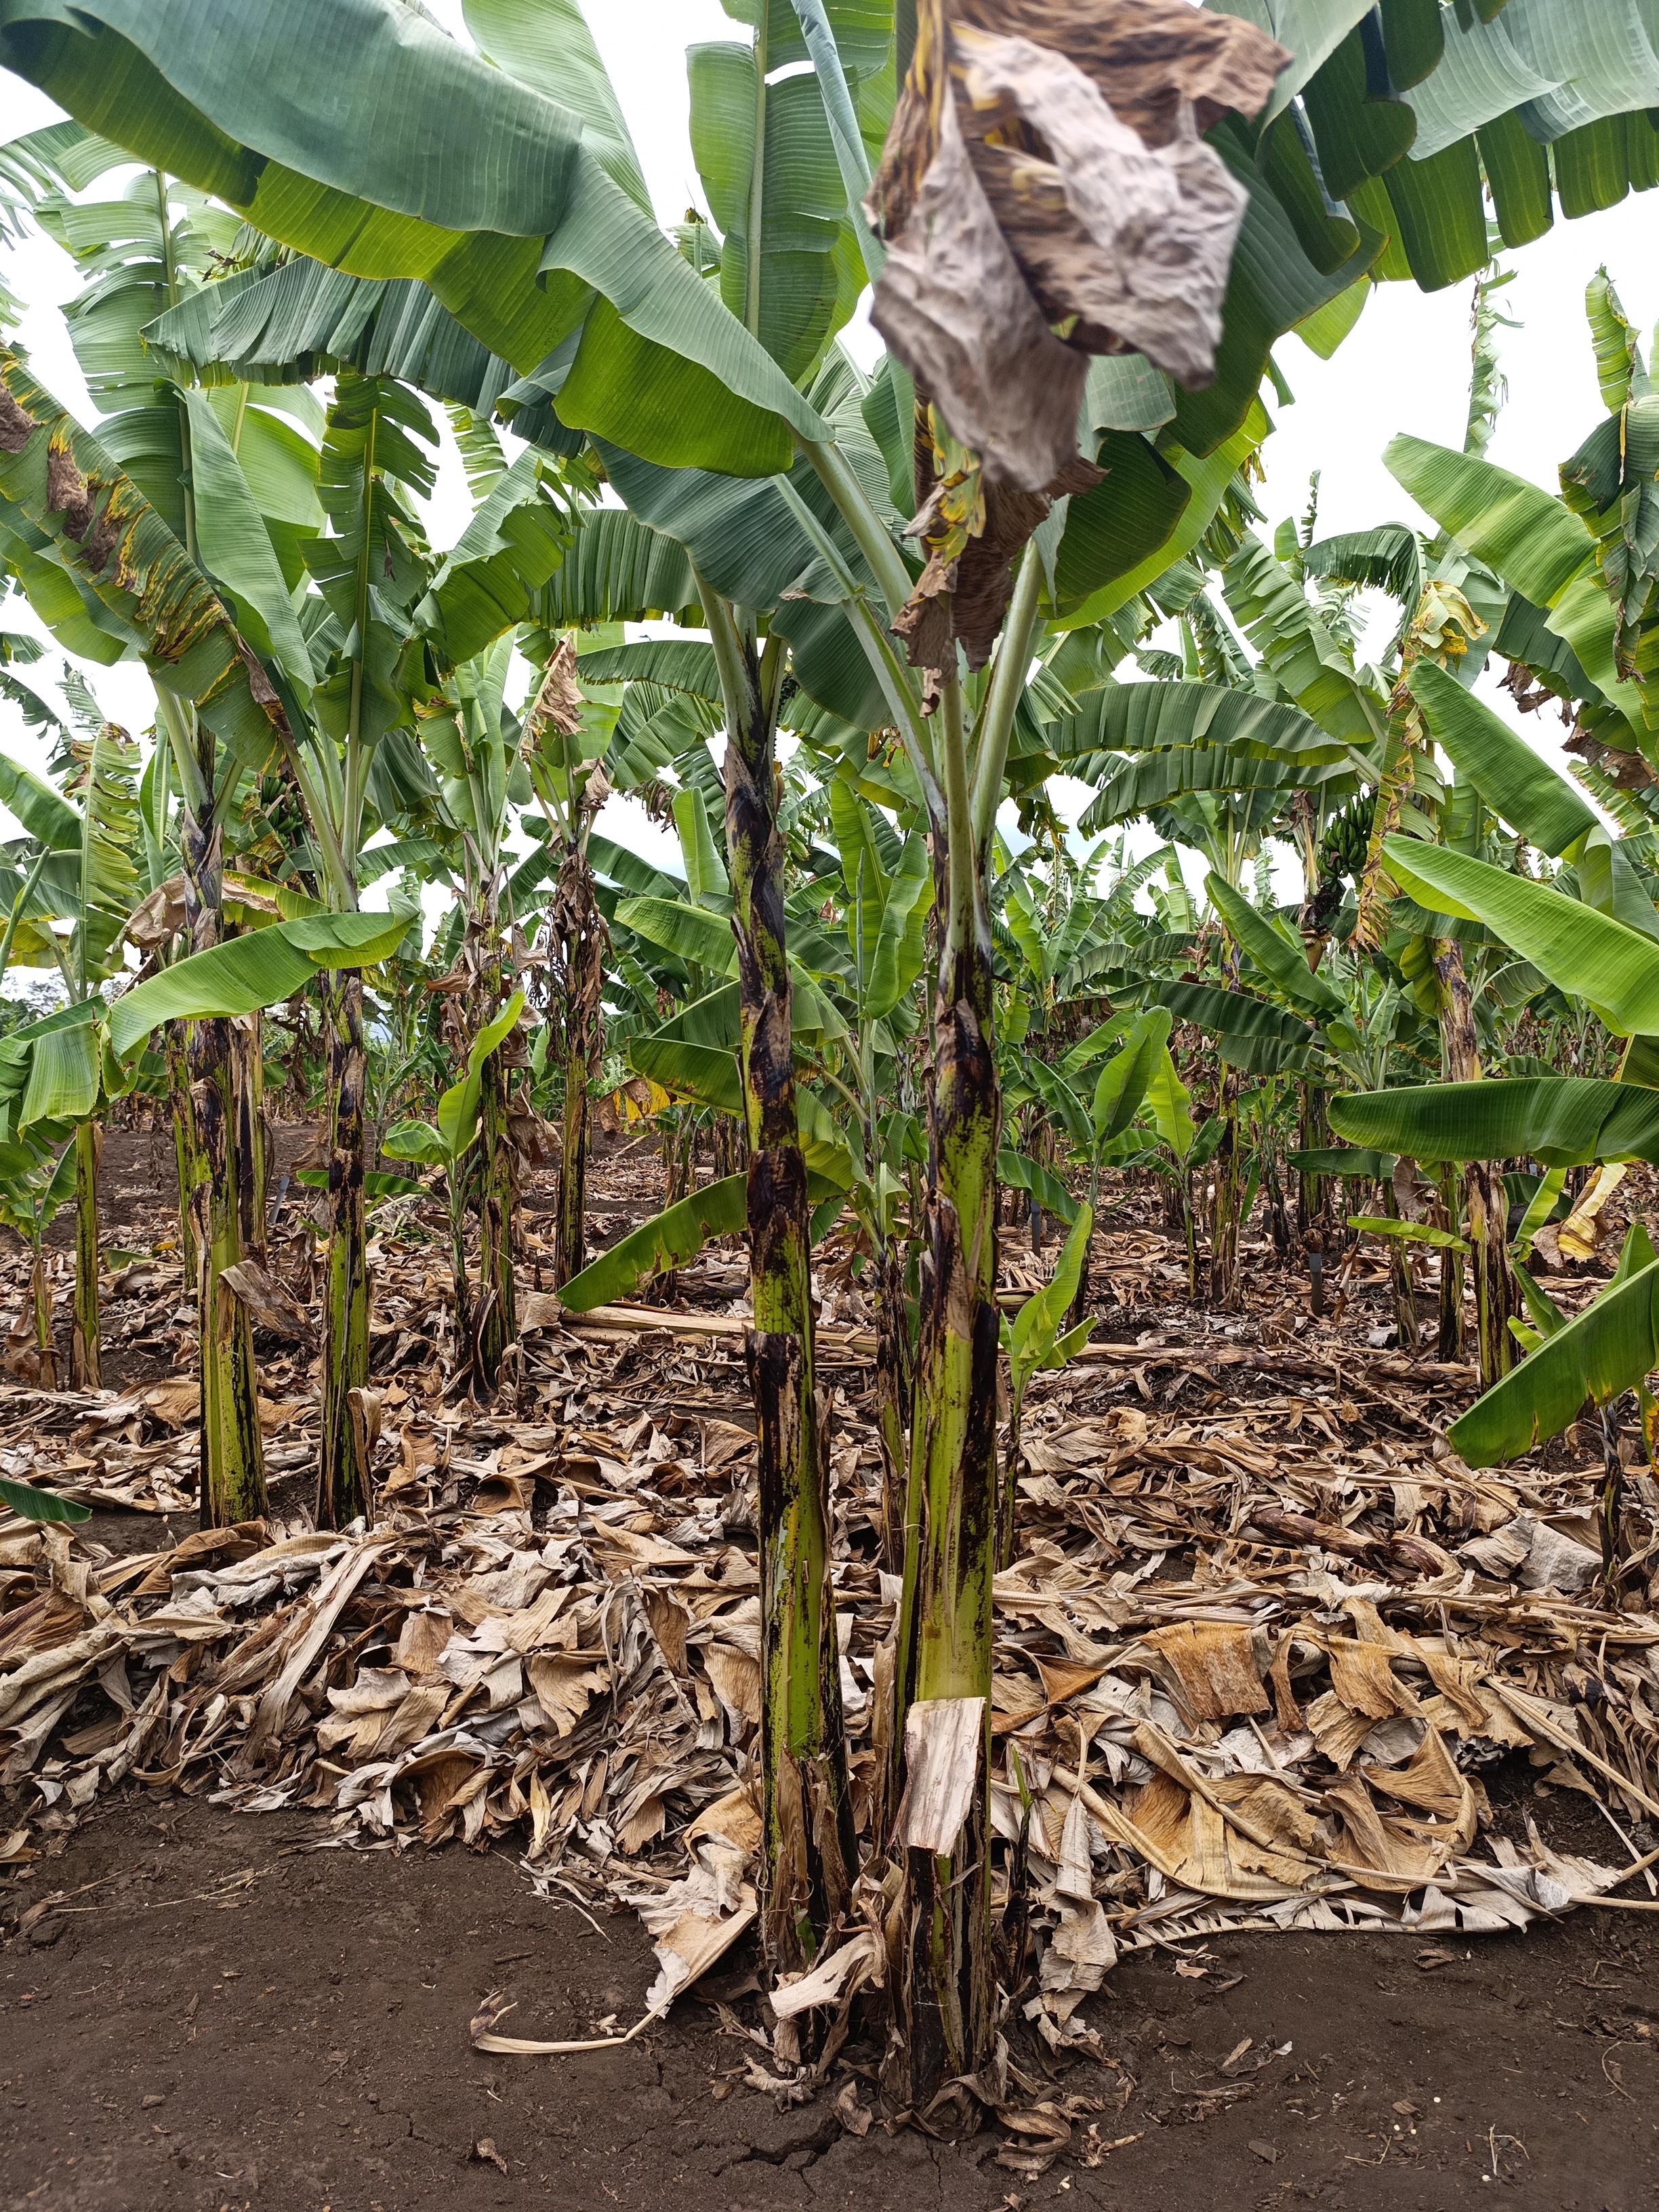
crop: banana
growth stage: vegetative
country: Tanzania
